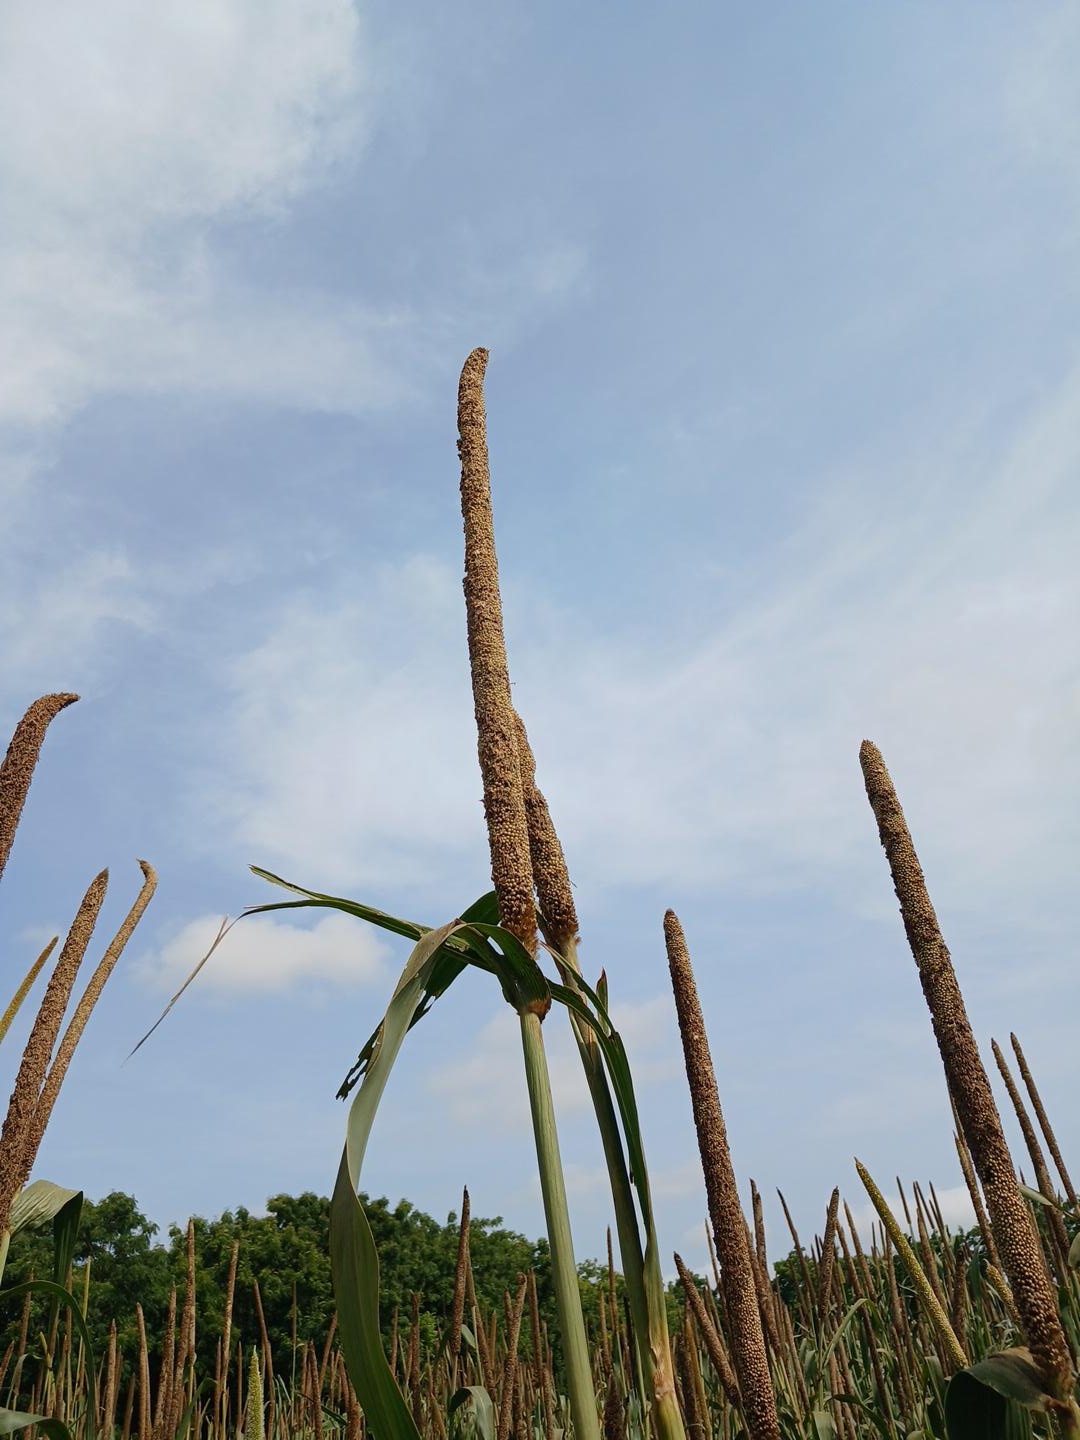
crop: pearl millet
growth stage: maturity
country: Senegal
